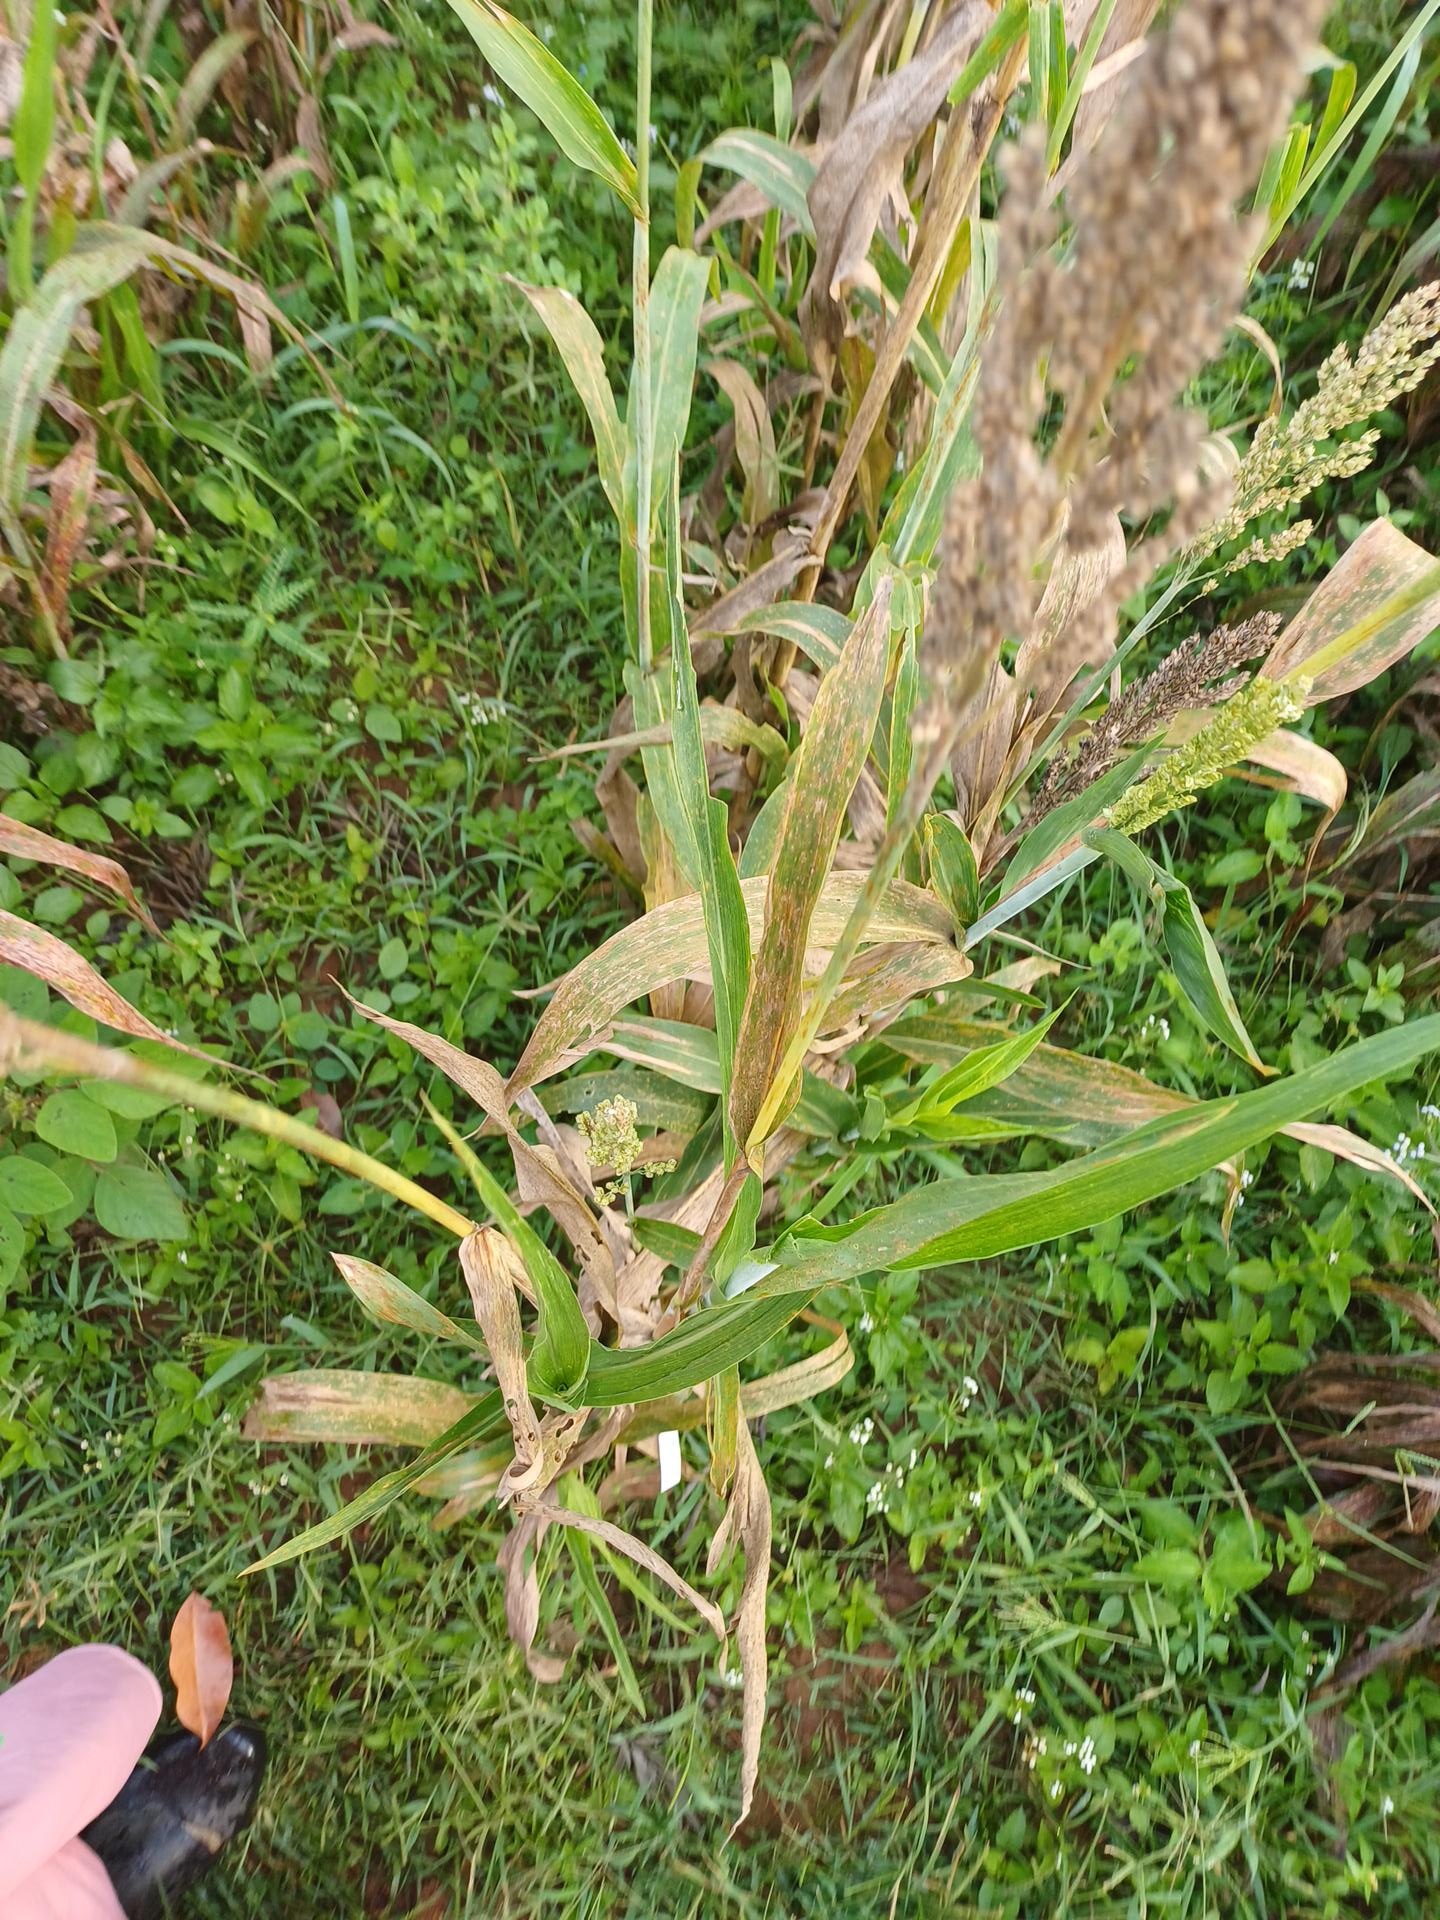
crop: sorghum
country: Kenya
